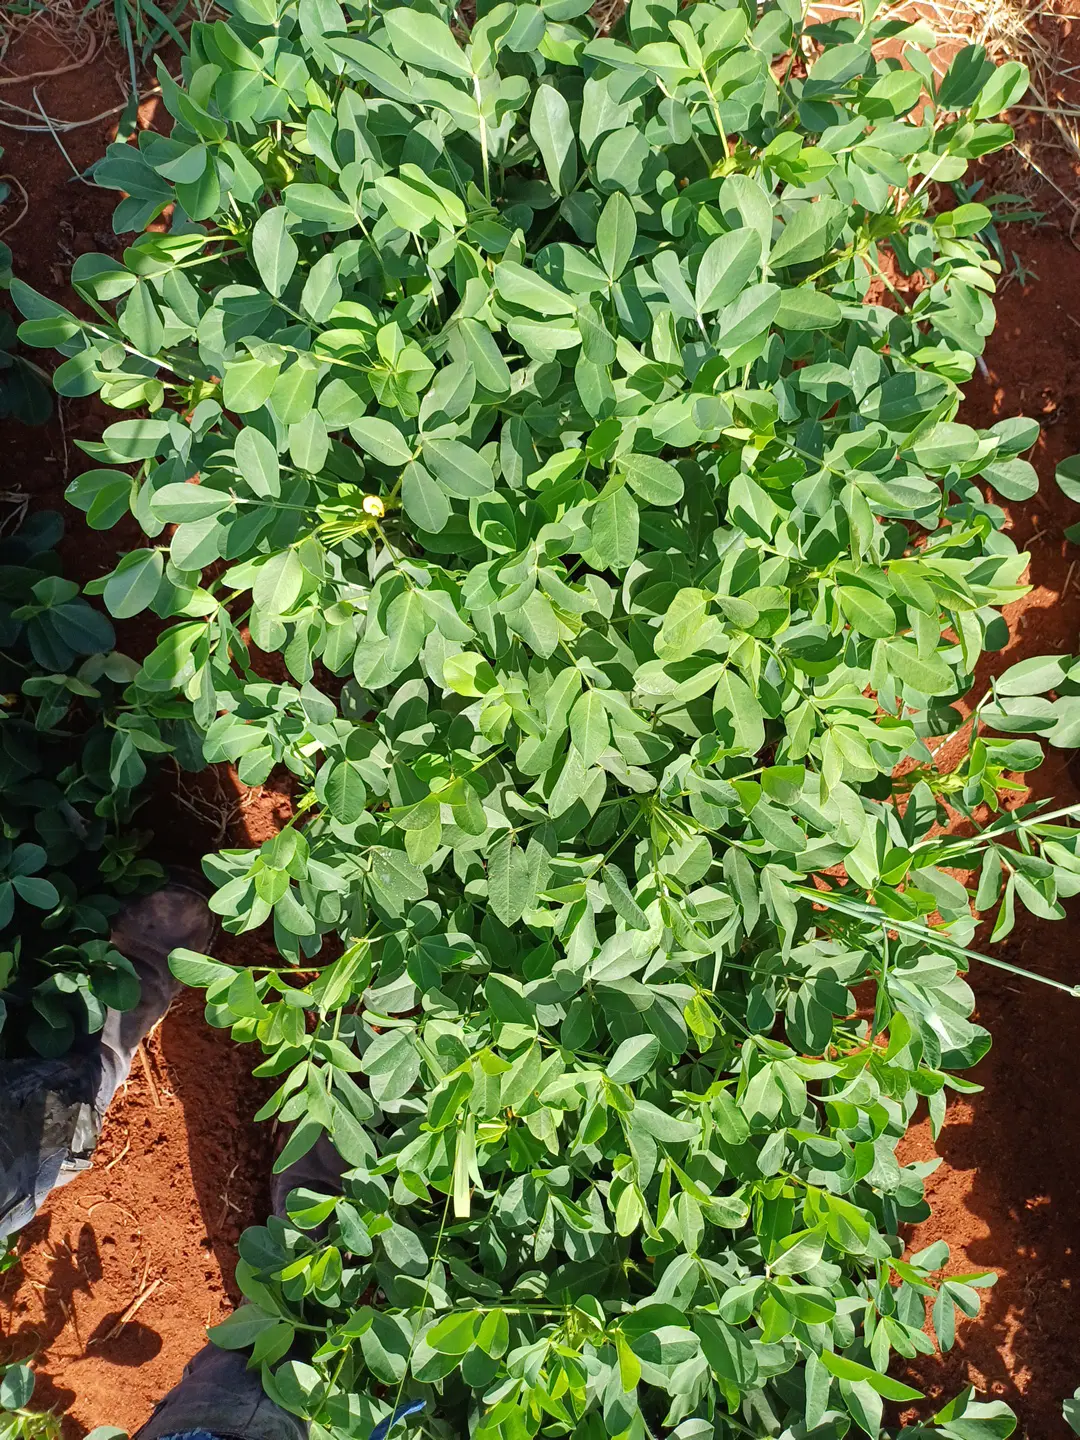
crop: groundnut
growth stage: flowering
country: Kenya
